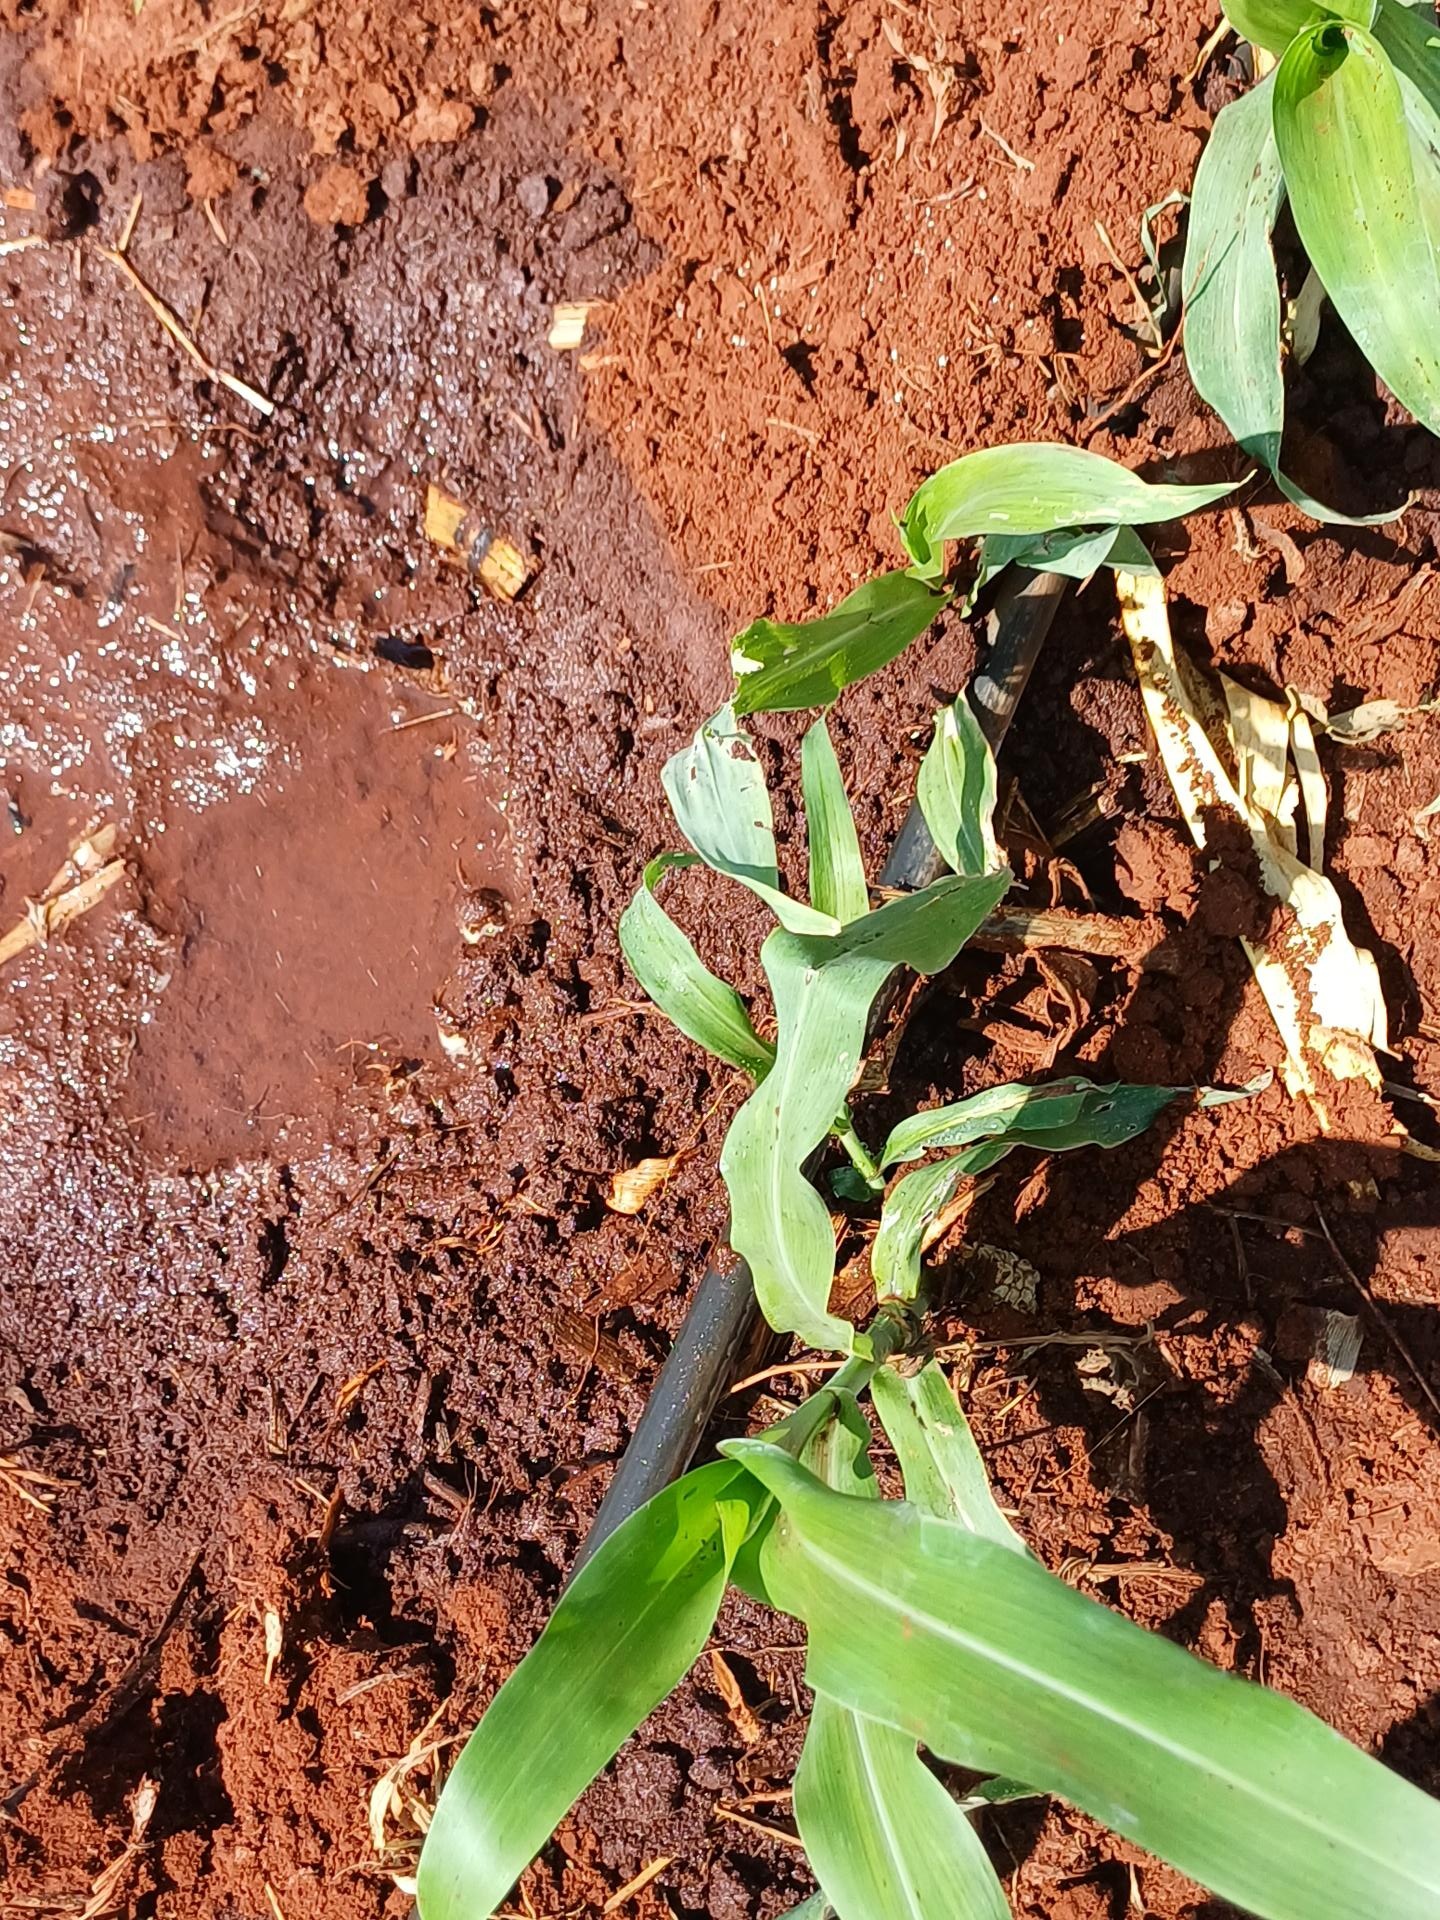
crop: sorghum
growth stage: vegetative
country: Kenya
